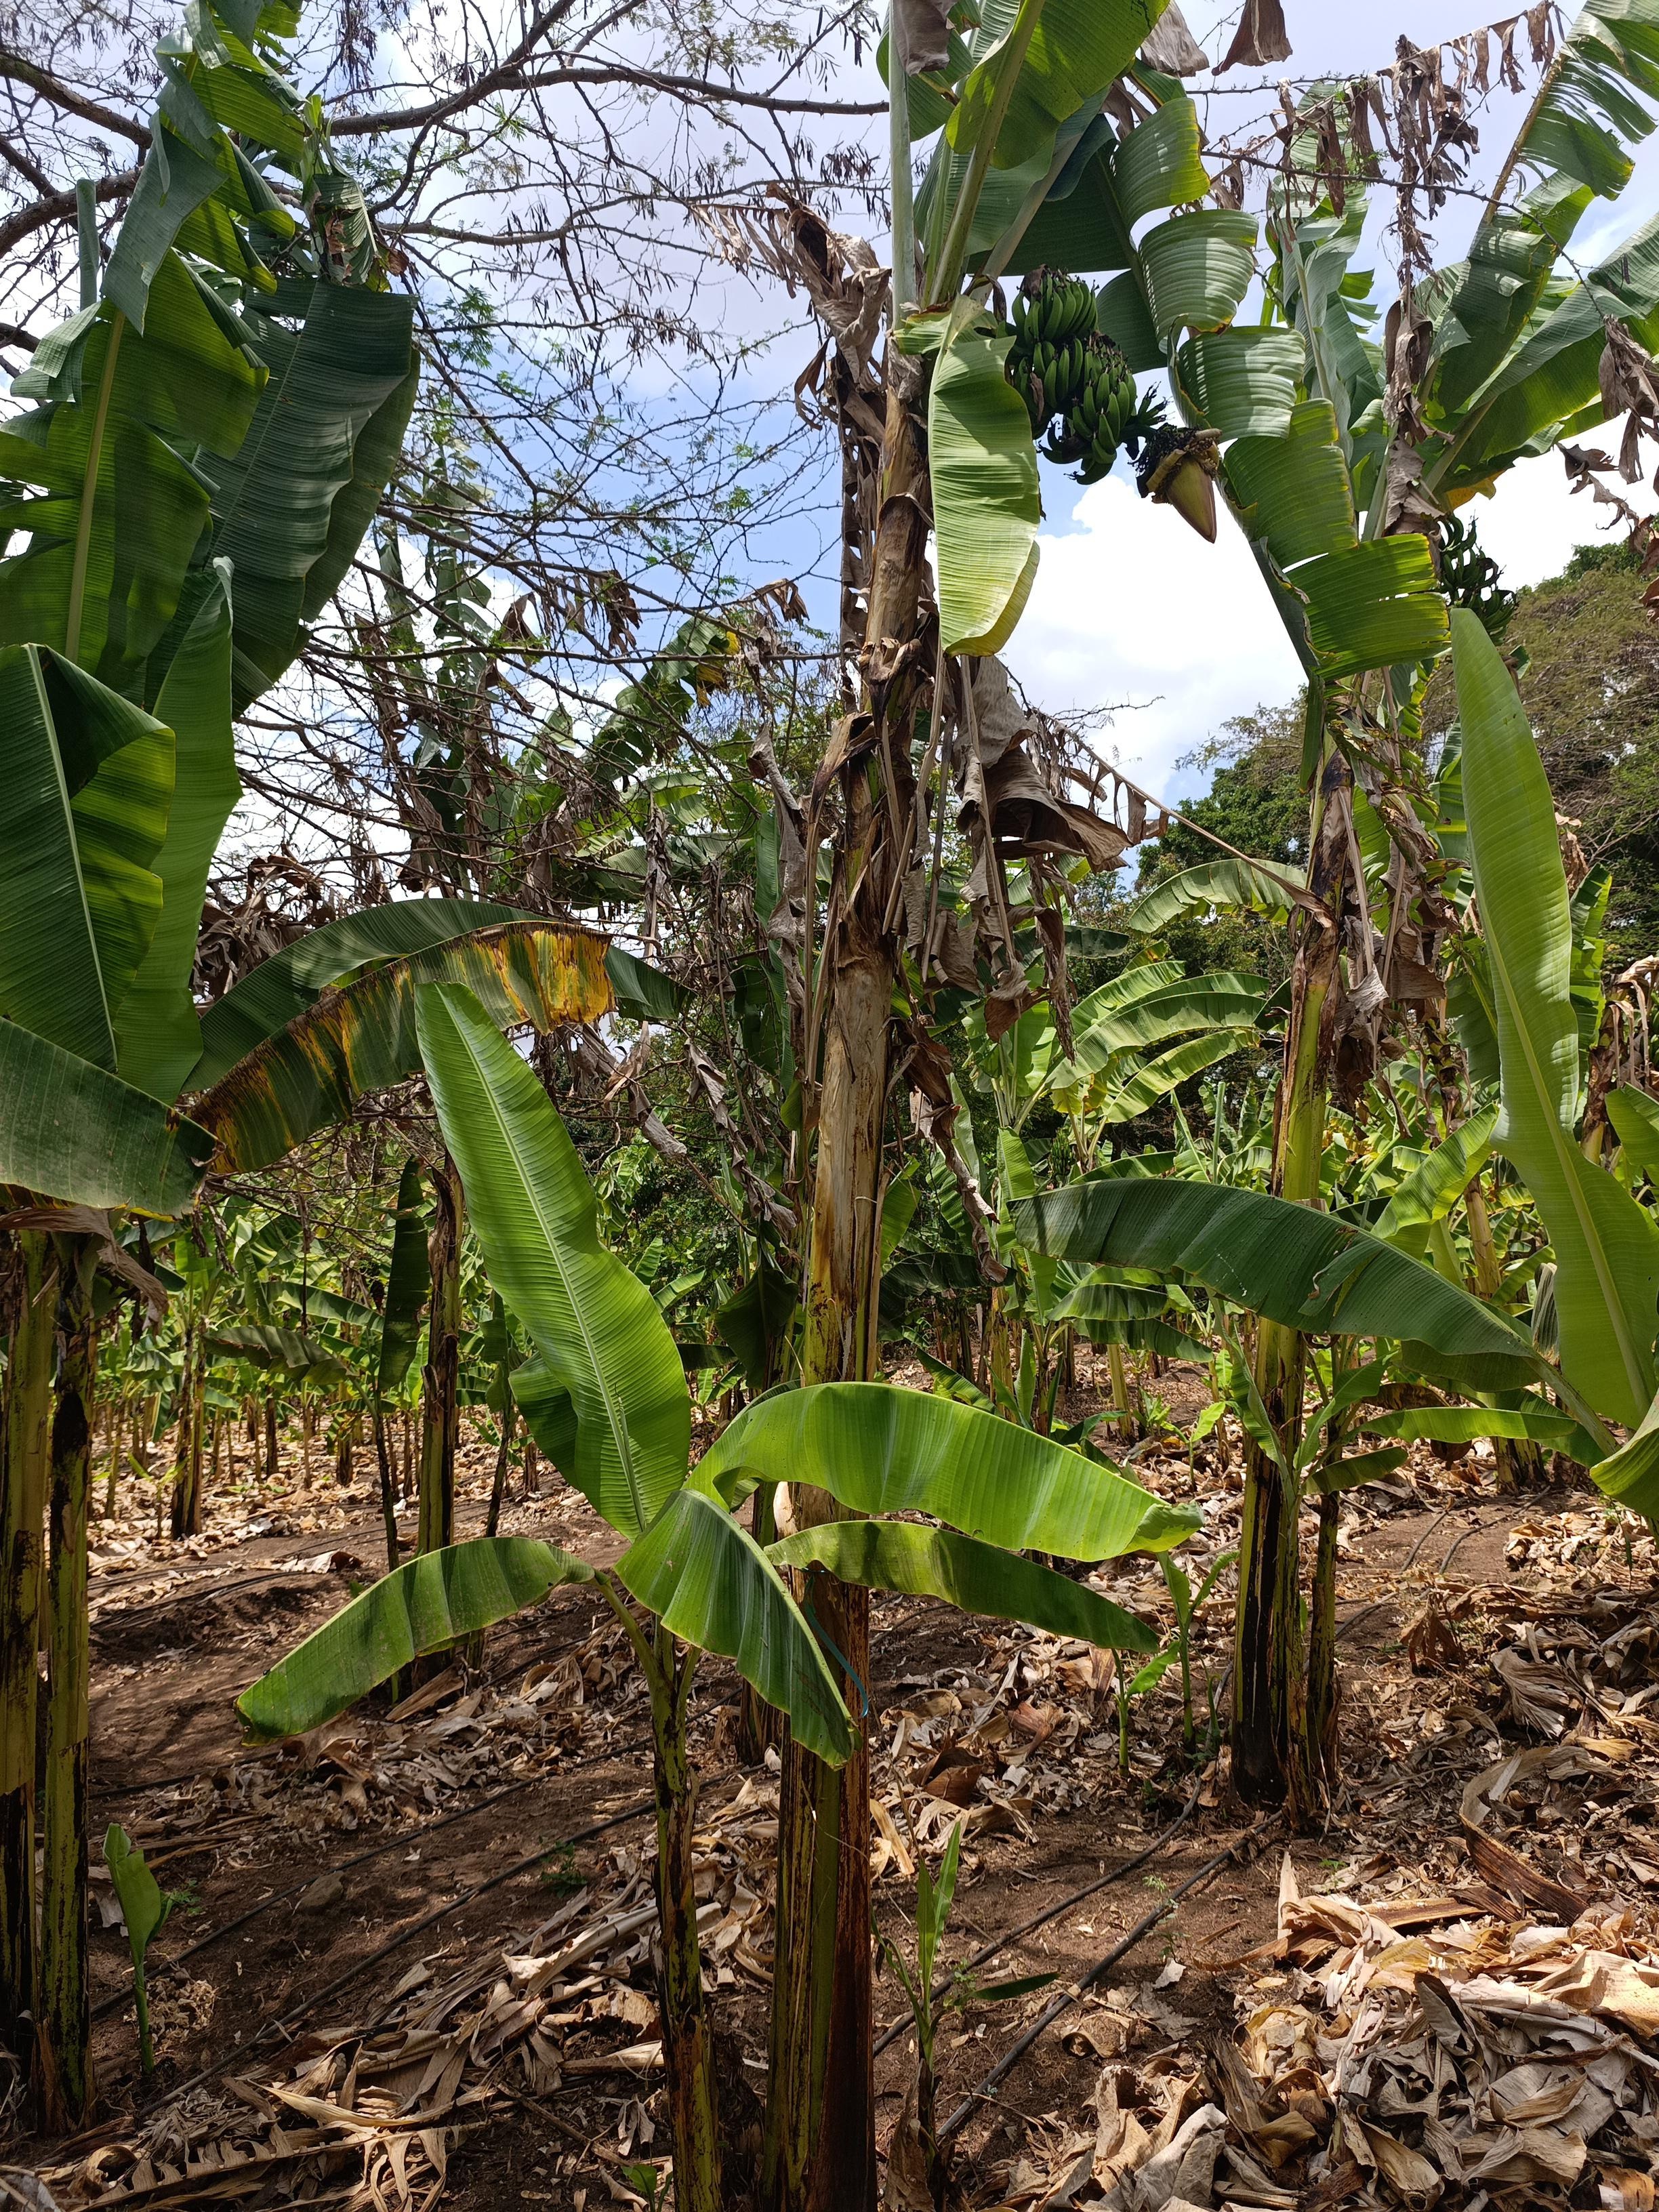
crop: banana
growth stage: development fruit
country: Tanzania
